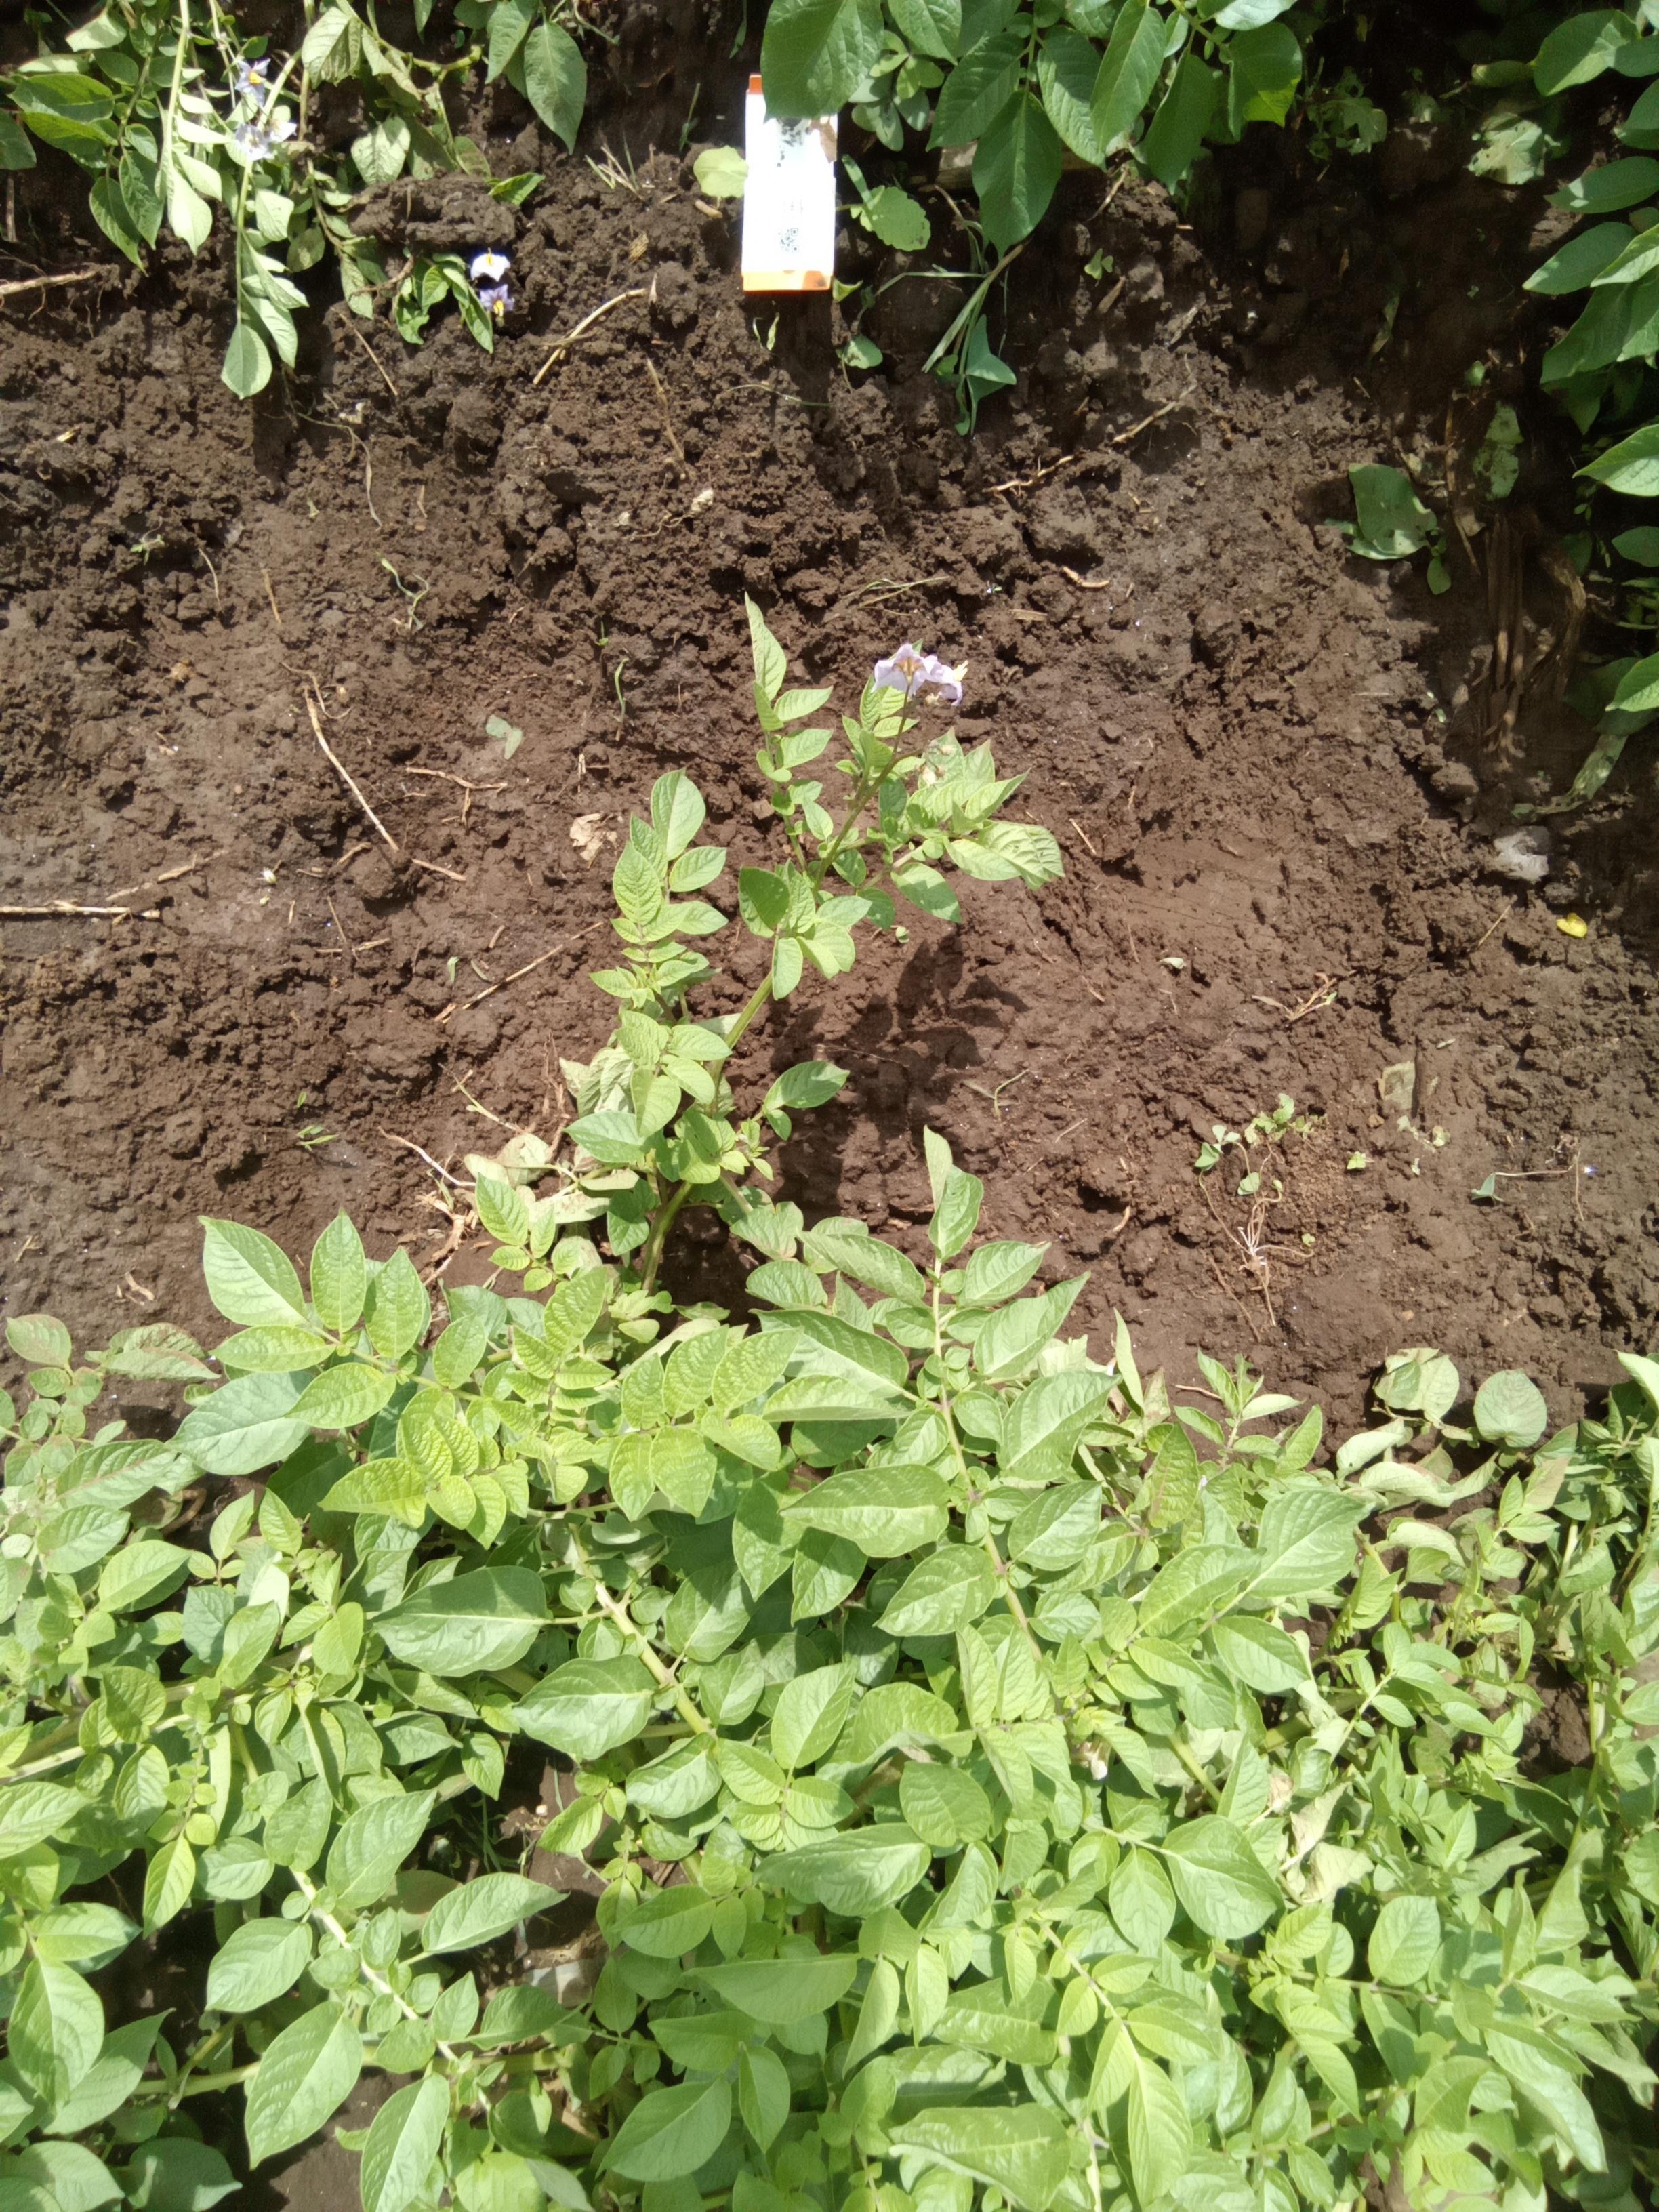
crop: potato
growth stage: flowering
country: Kenya
